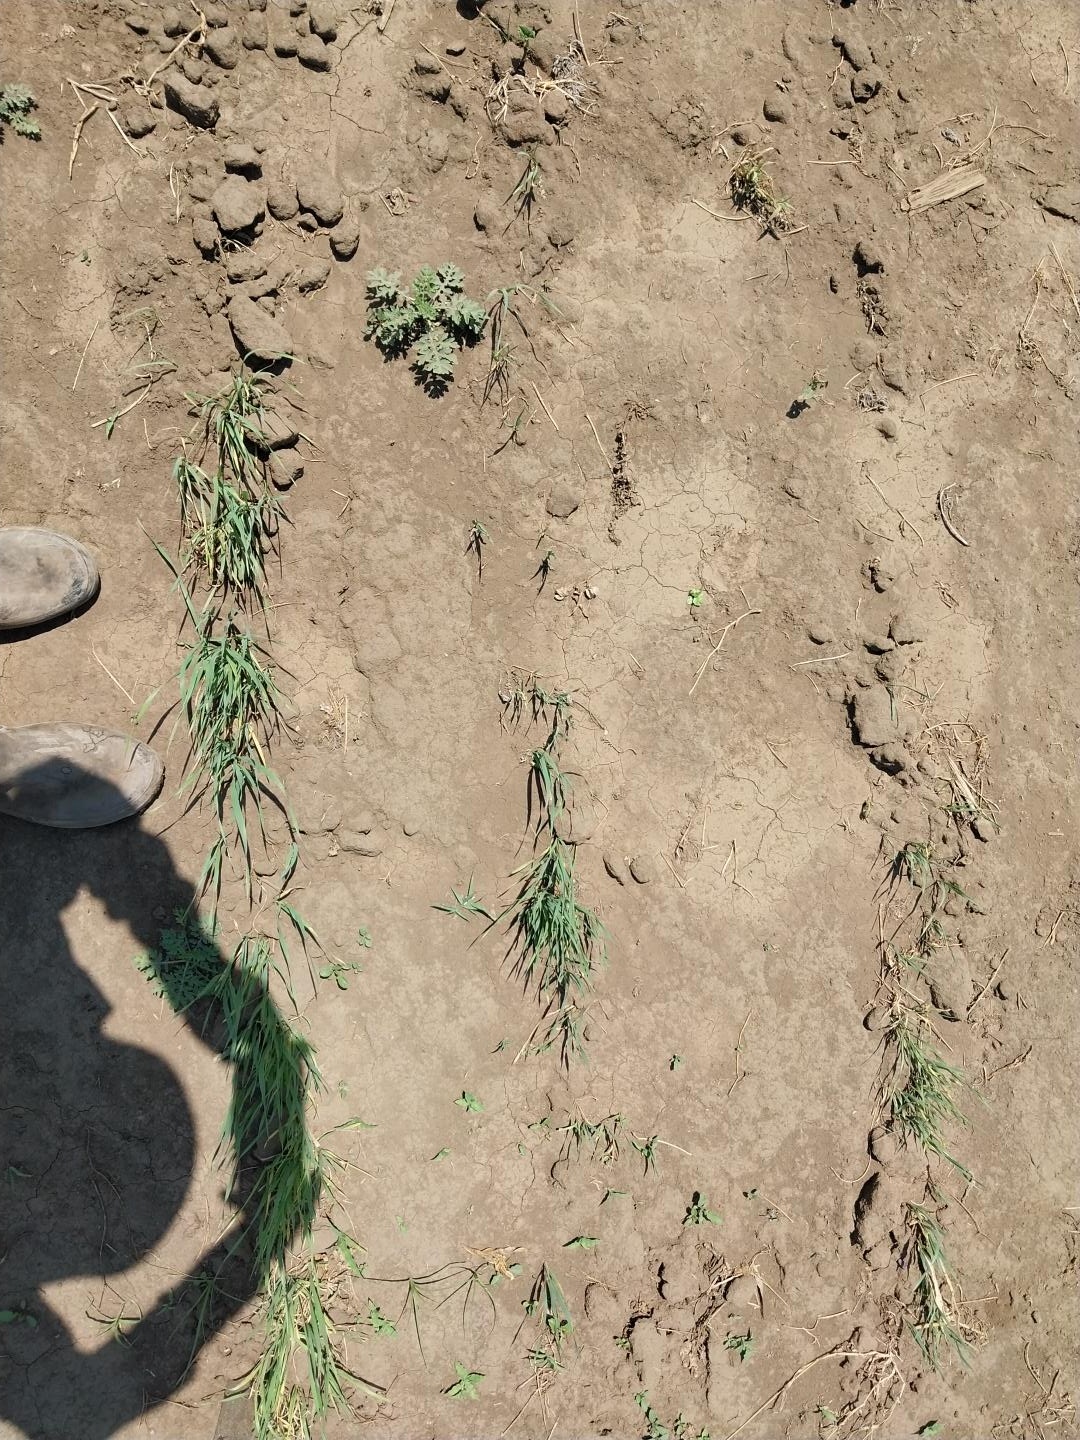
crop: wheat
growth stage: vegetative
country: Tanzania
